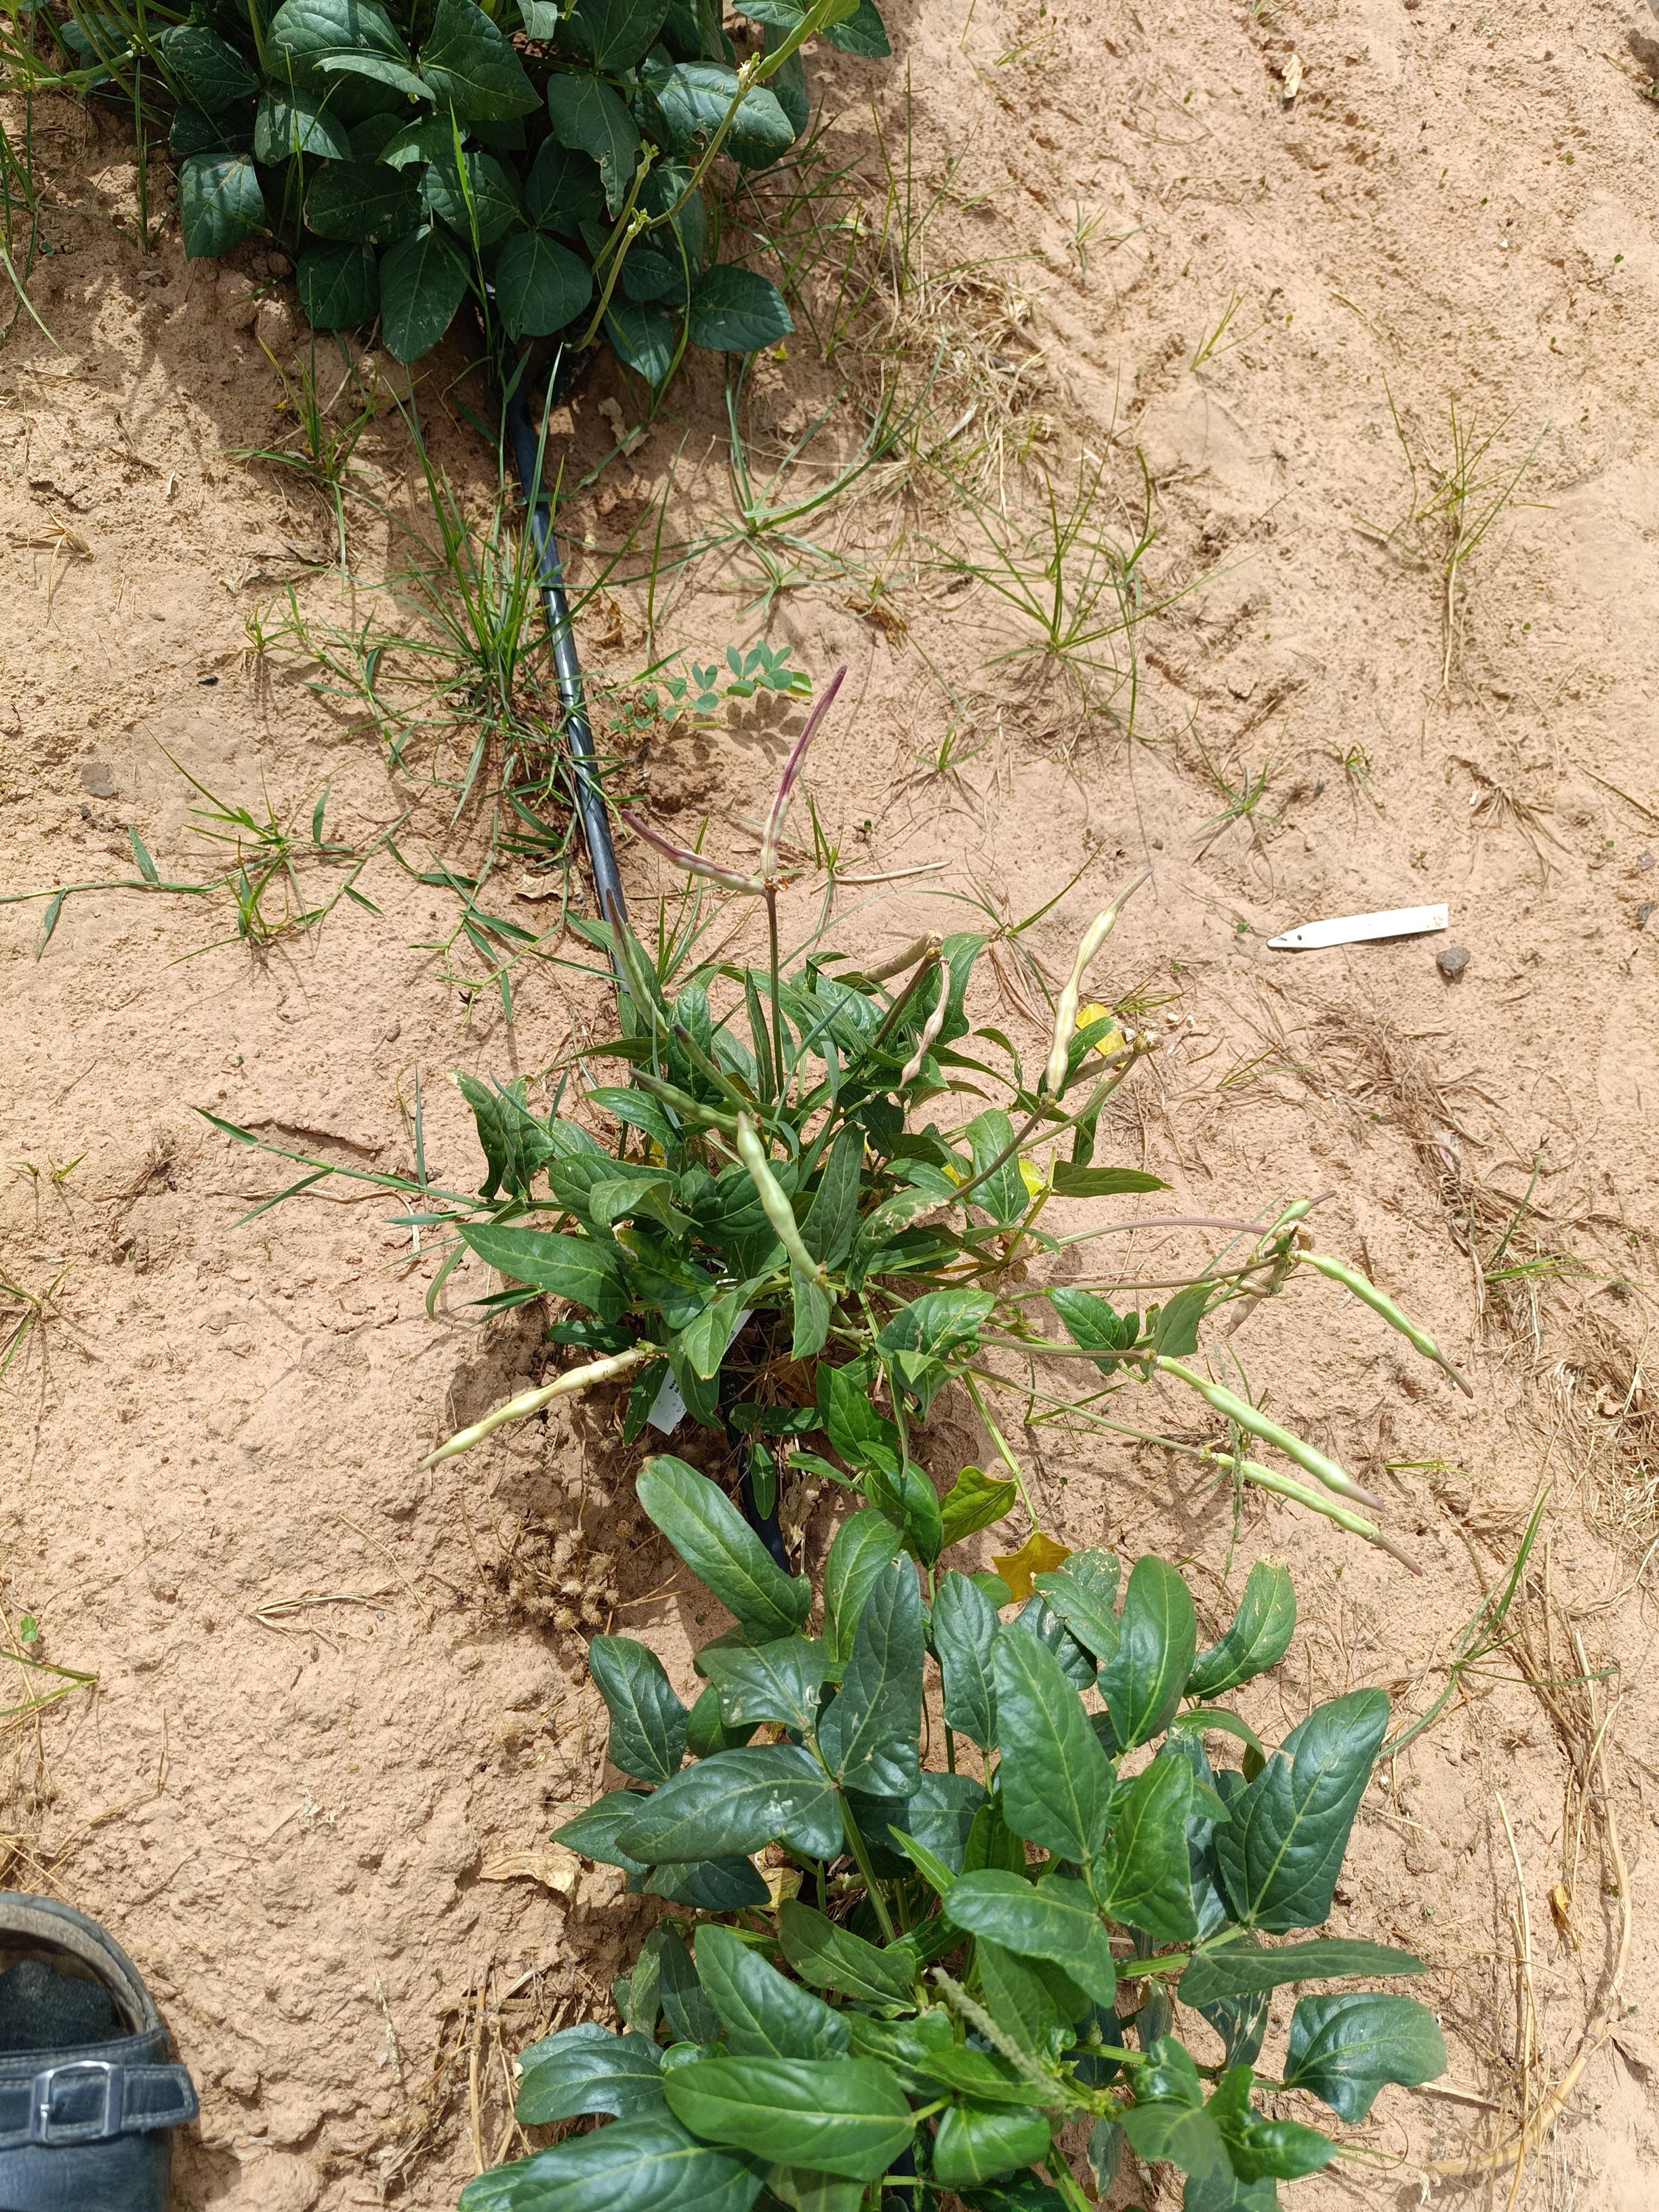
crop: cowpea
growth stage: development pod
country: Nigeria
